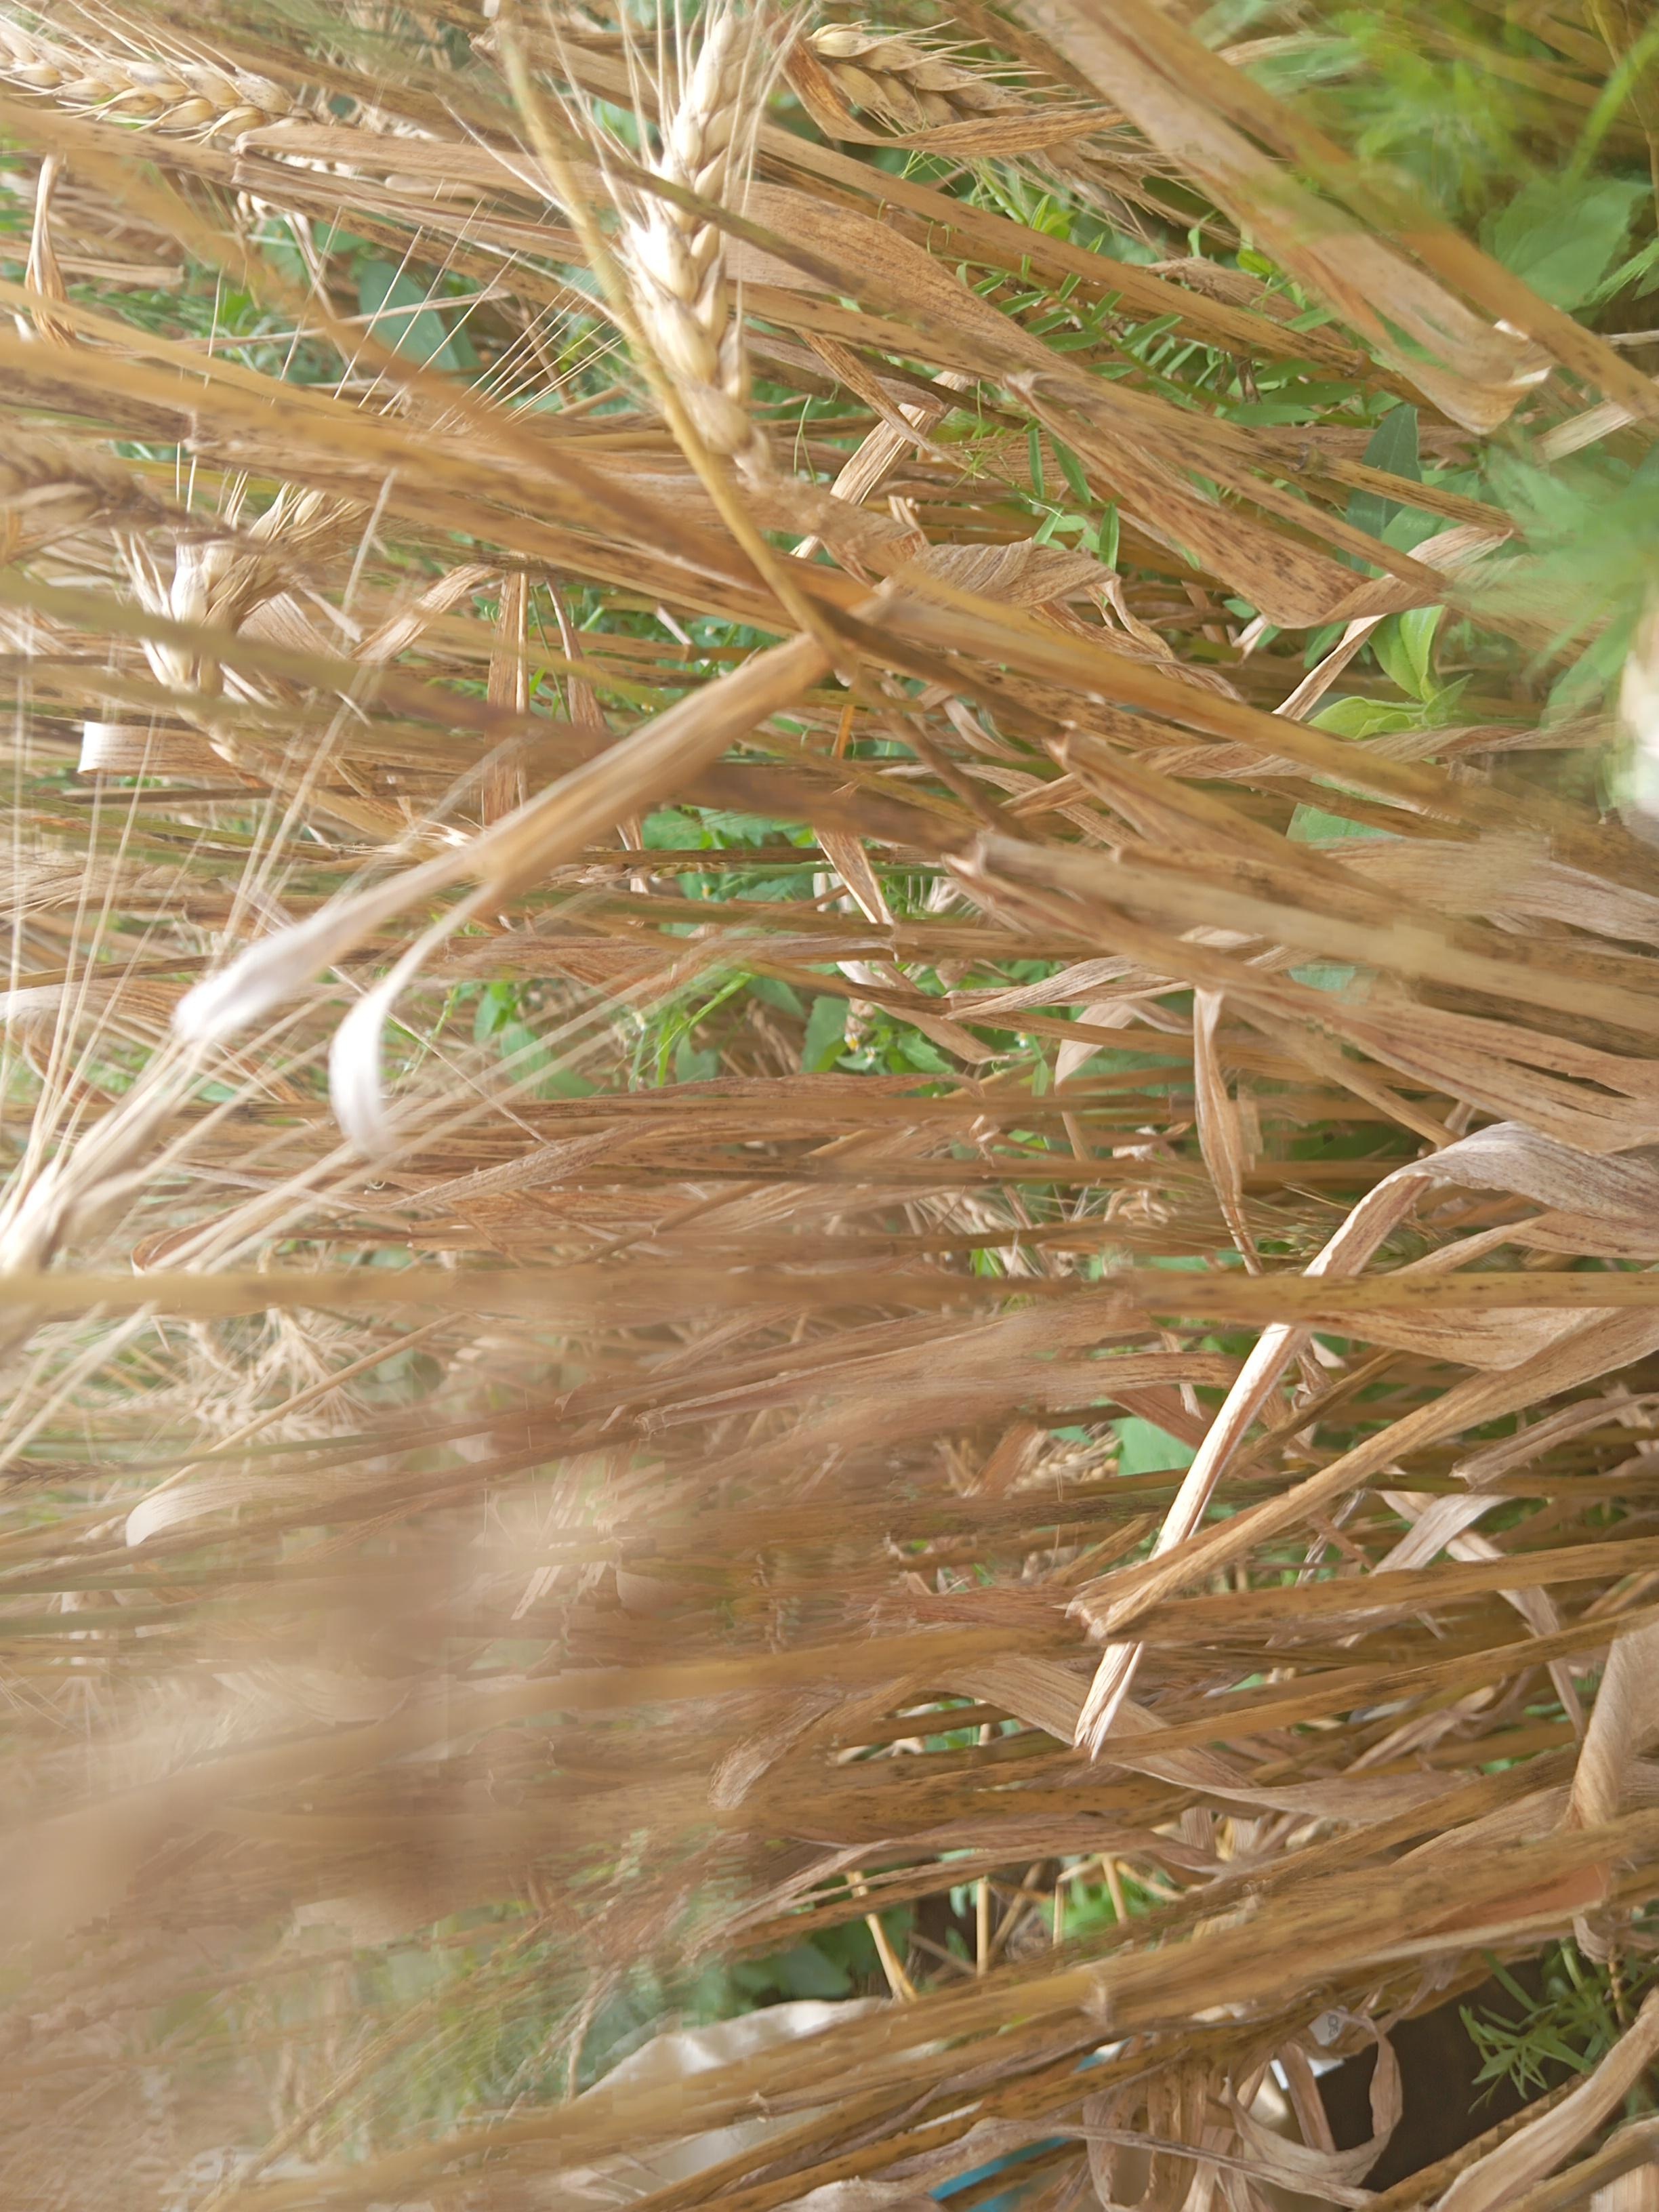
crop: wheat
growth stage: maturity
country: Kenya
